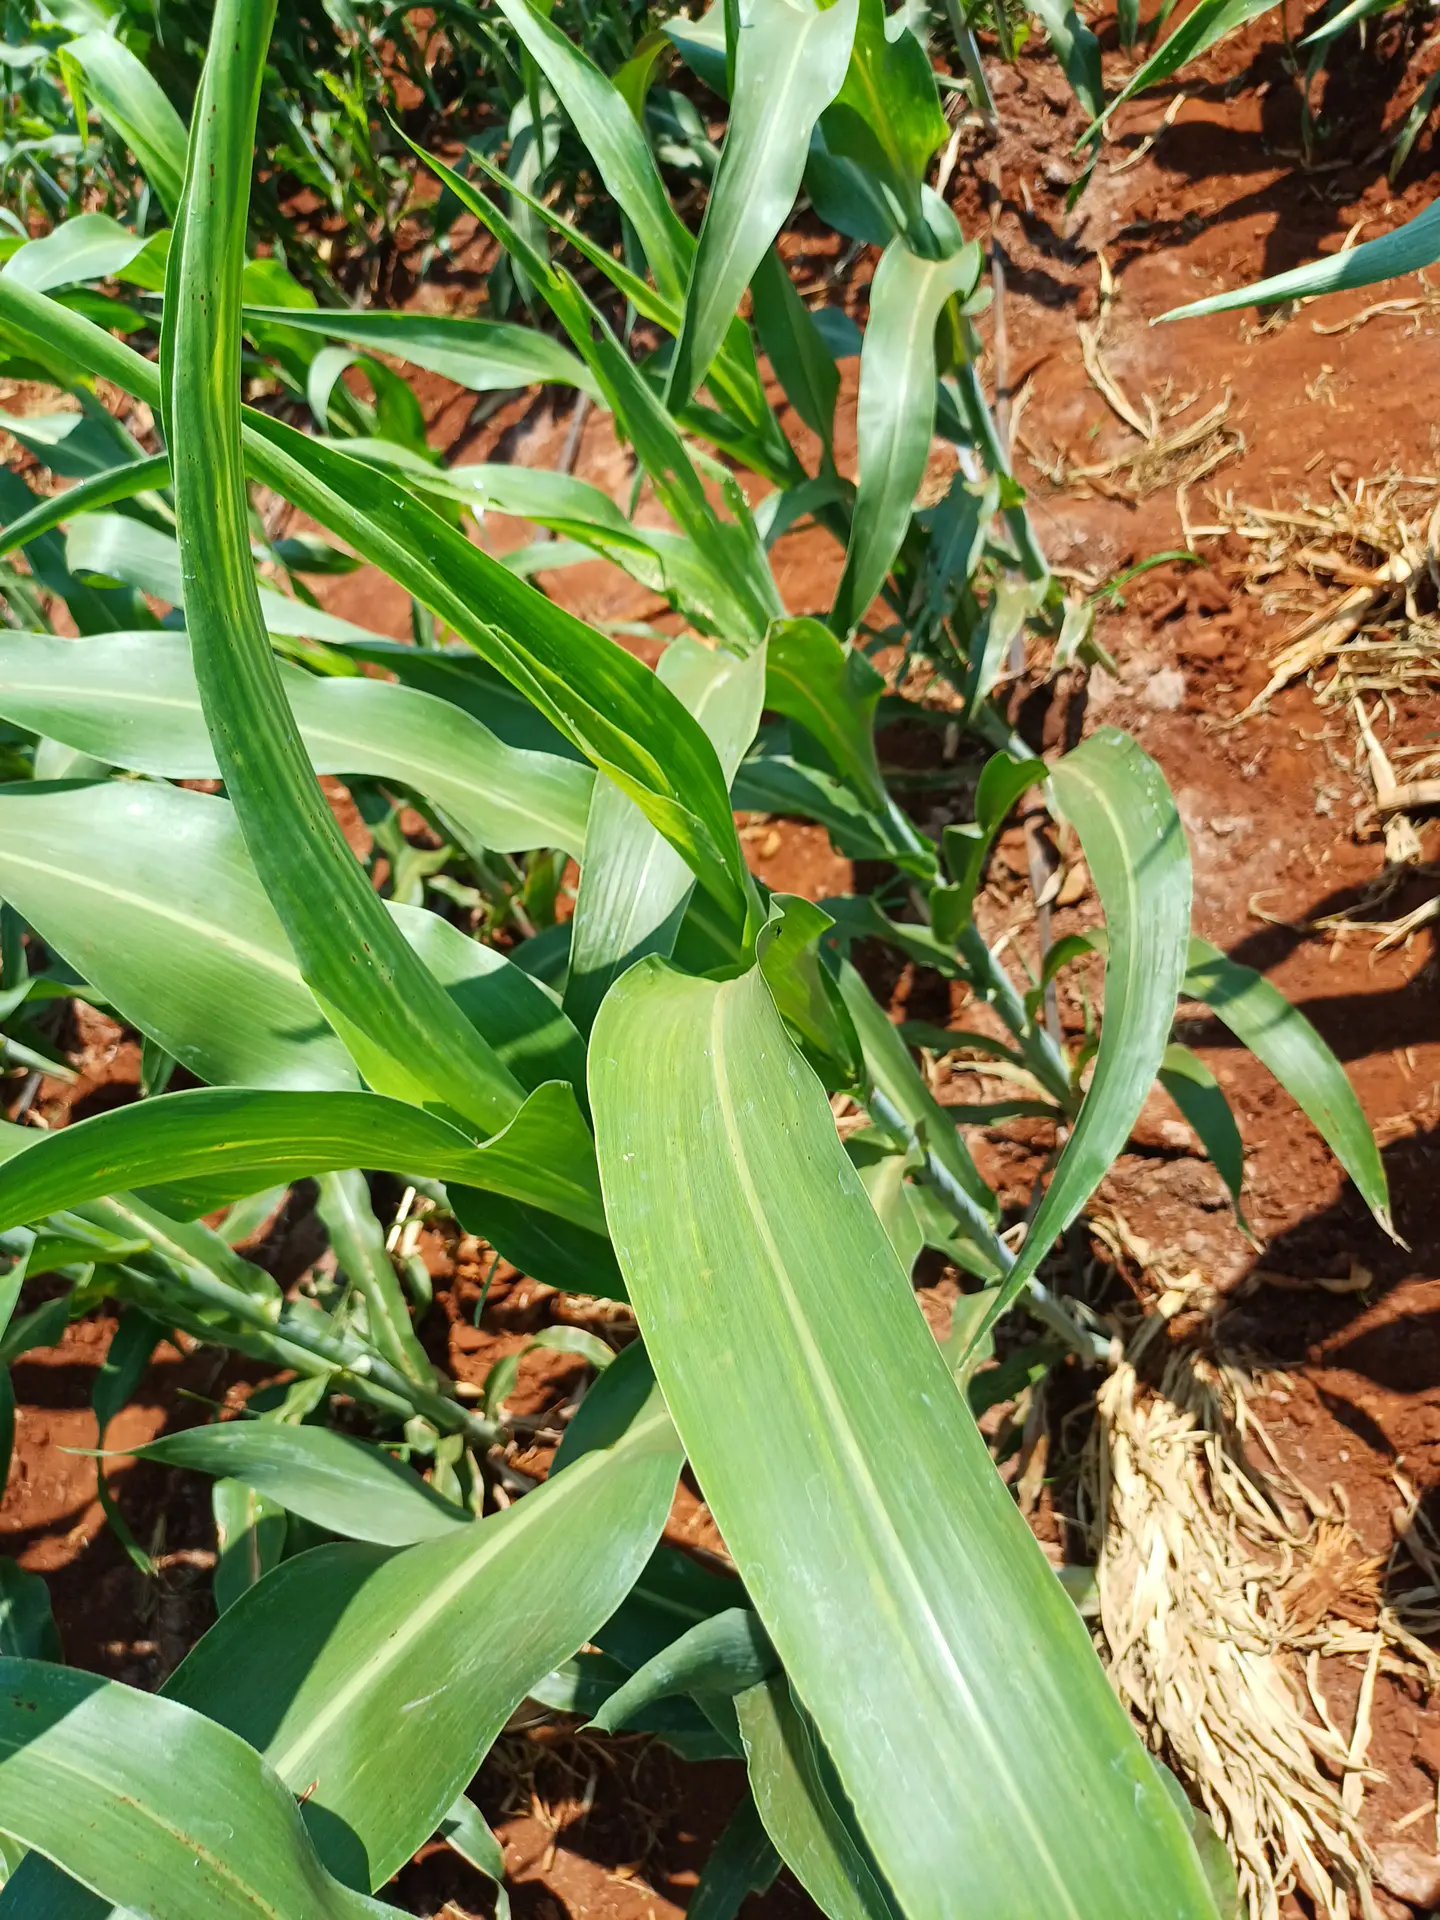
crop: sorghum
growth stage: vegetative
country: Kenya
